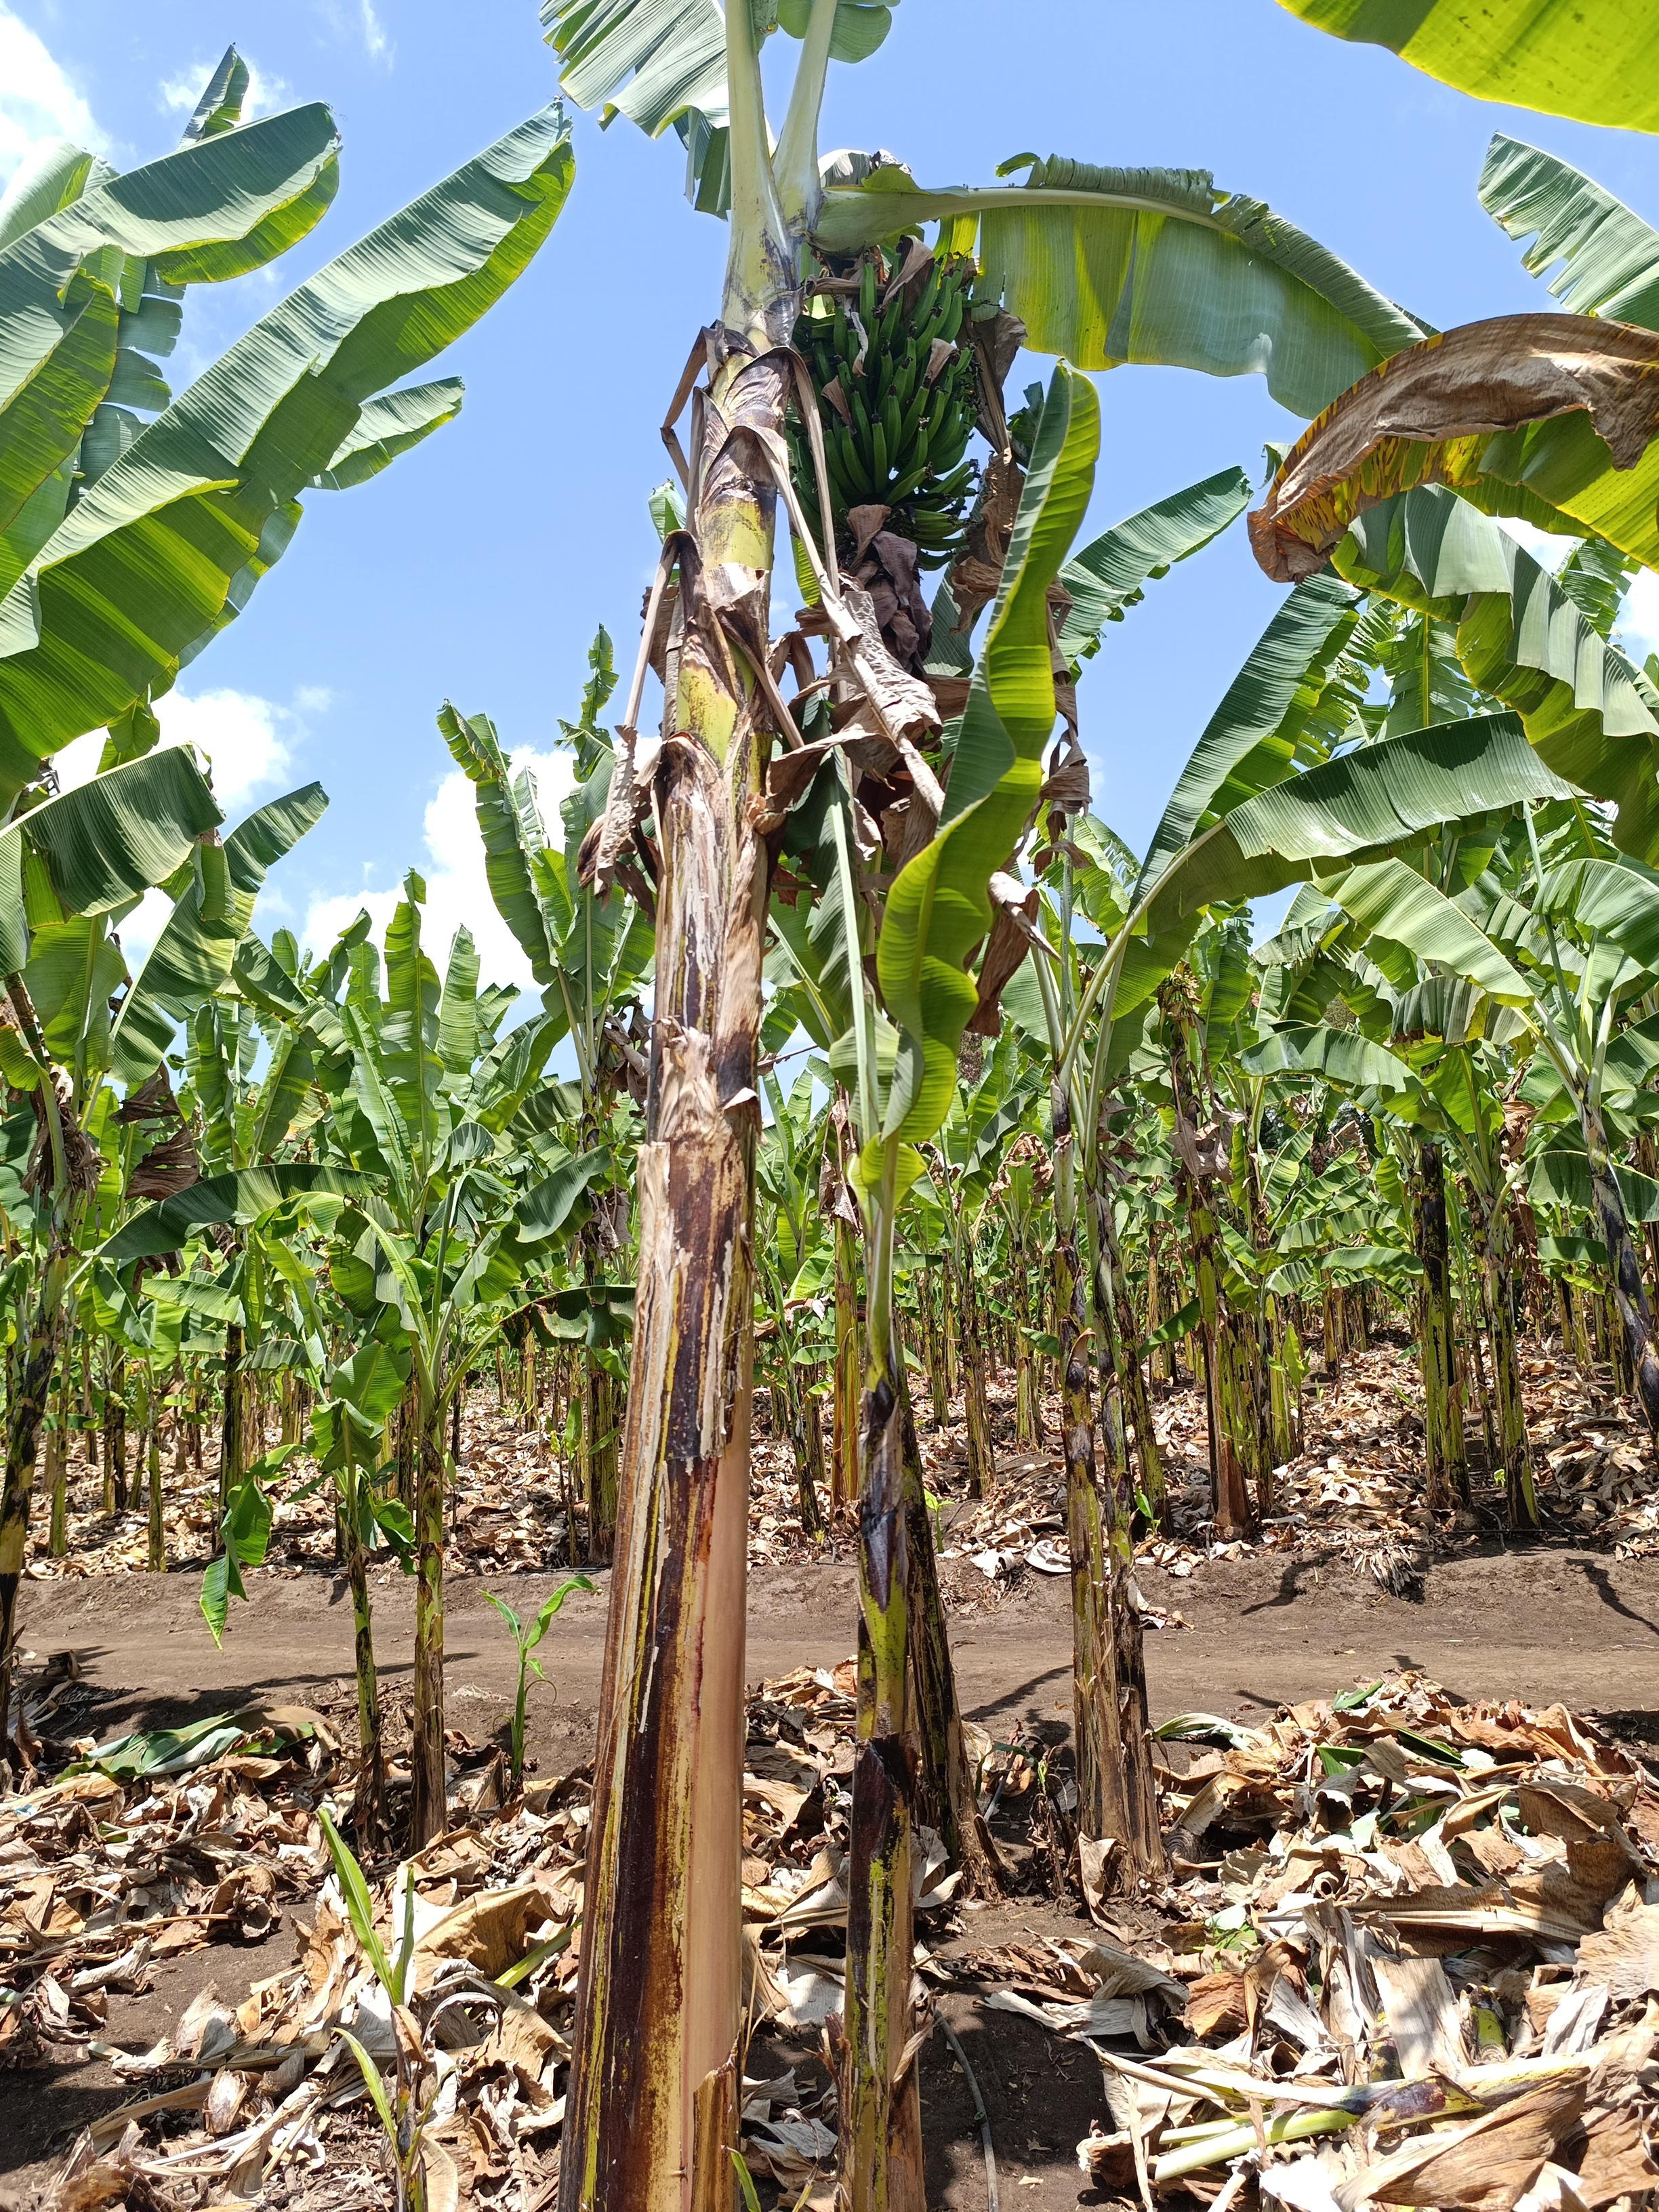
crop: banana
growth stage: development fruit
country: Tanzania
